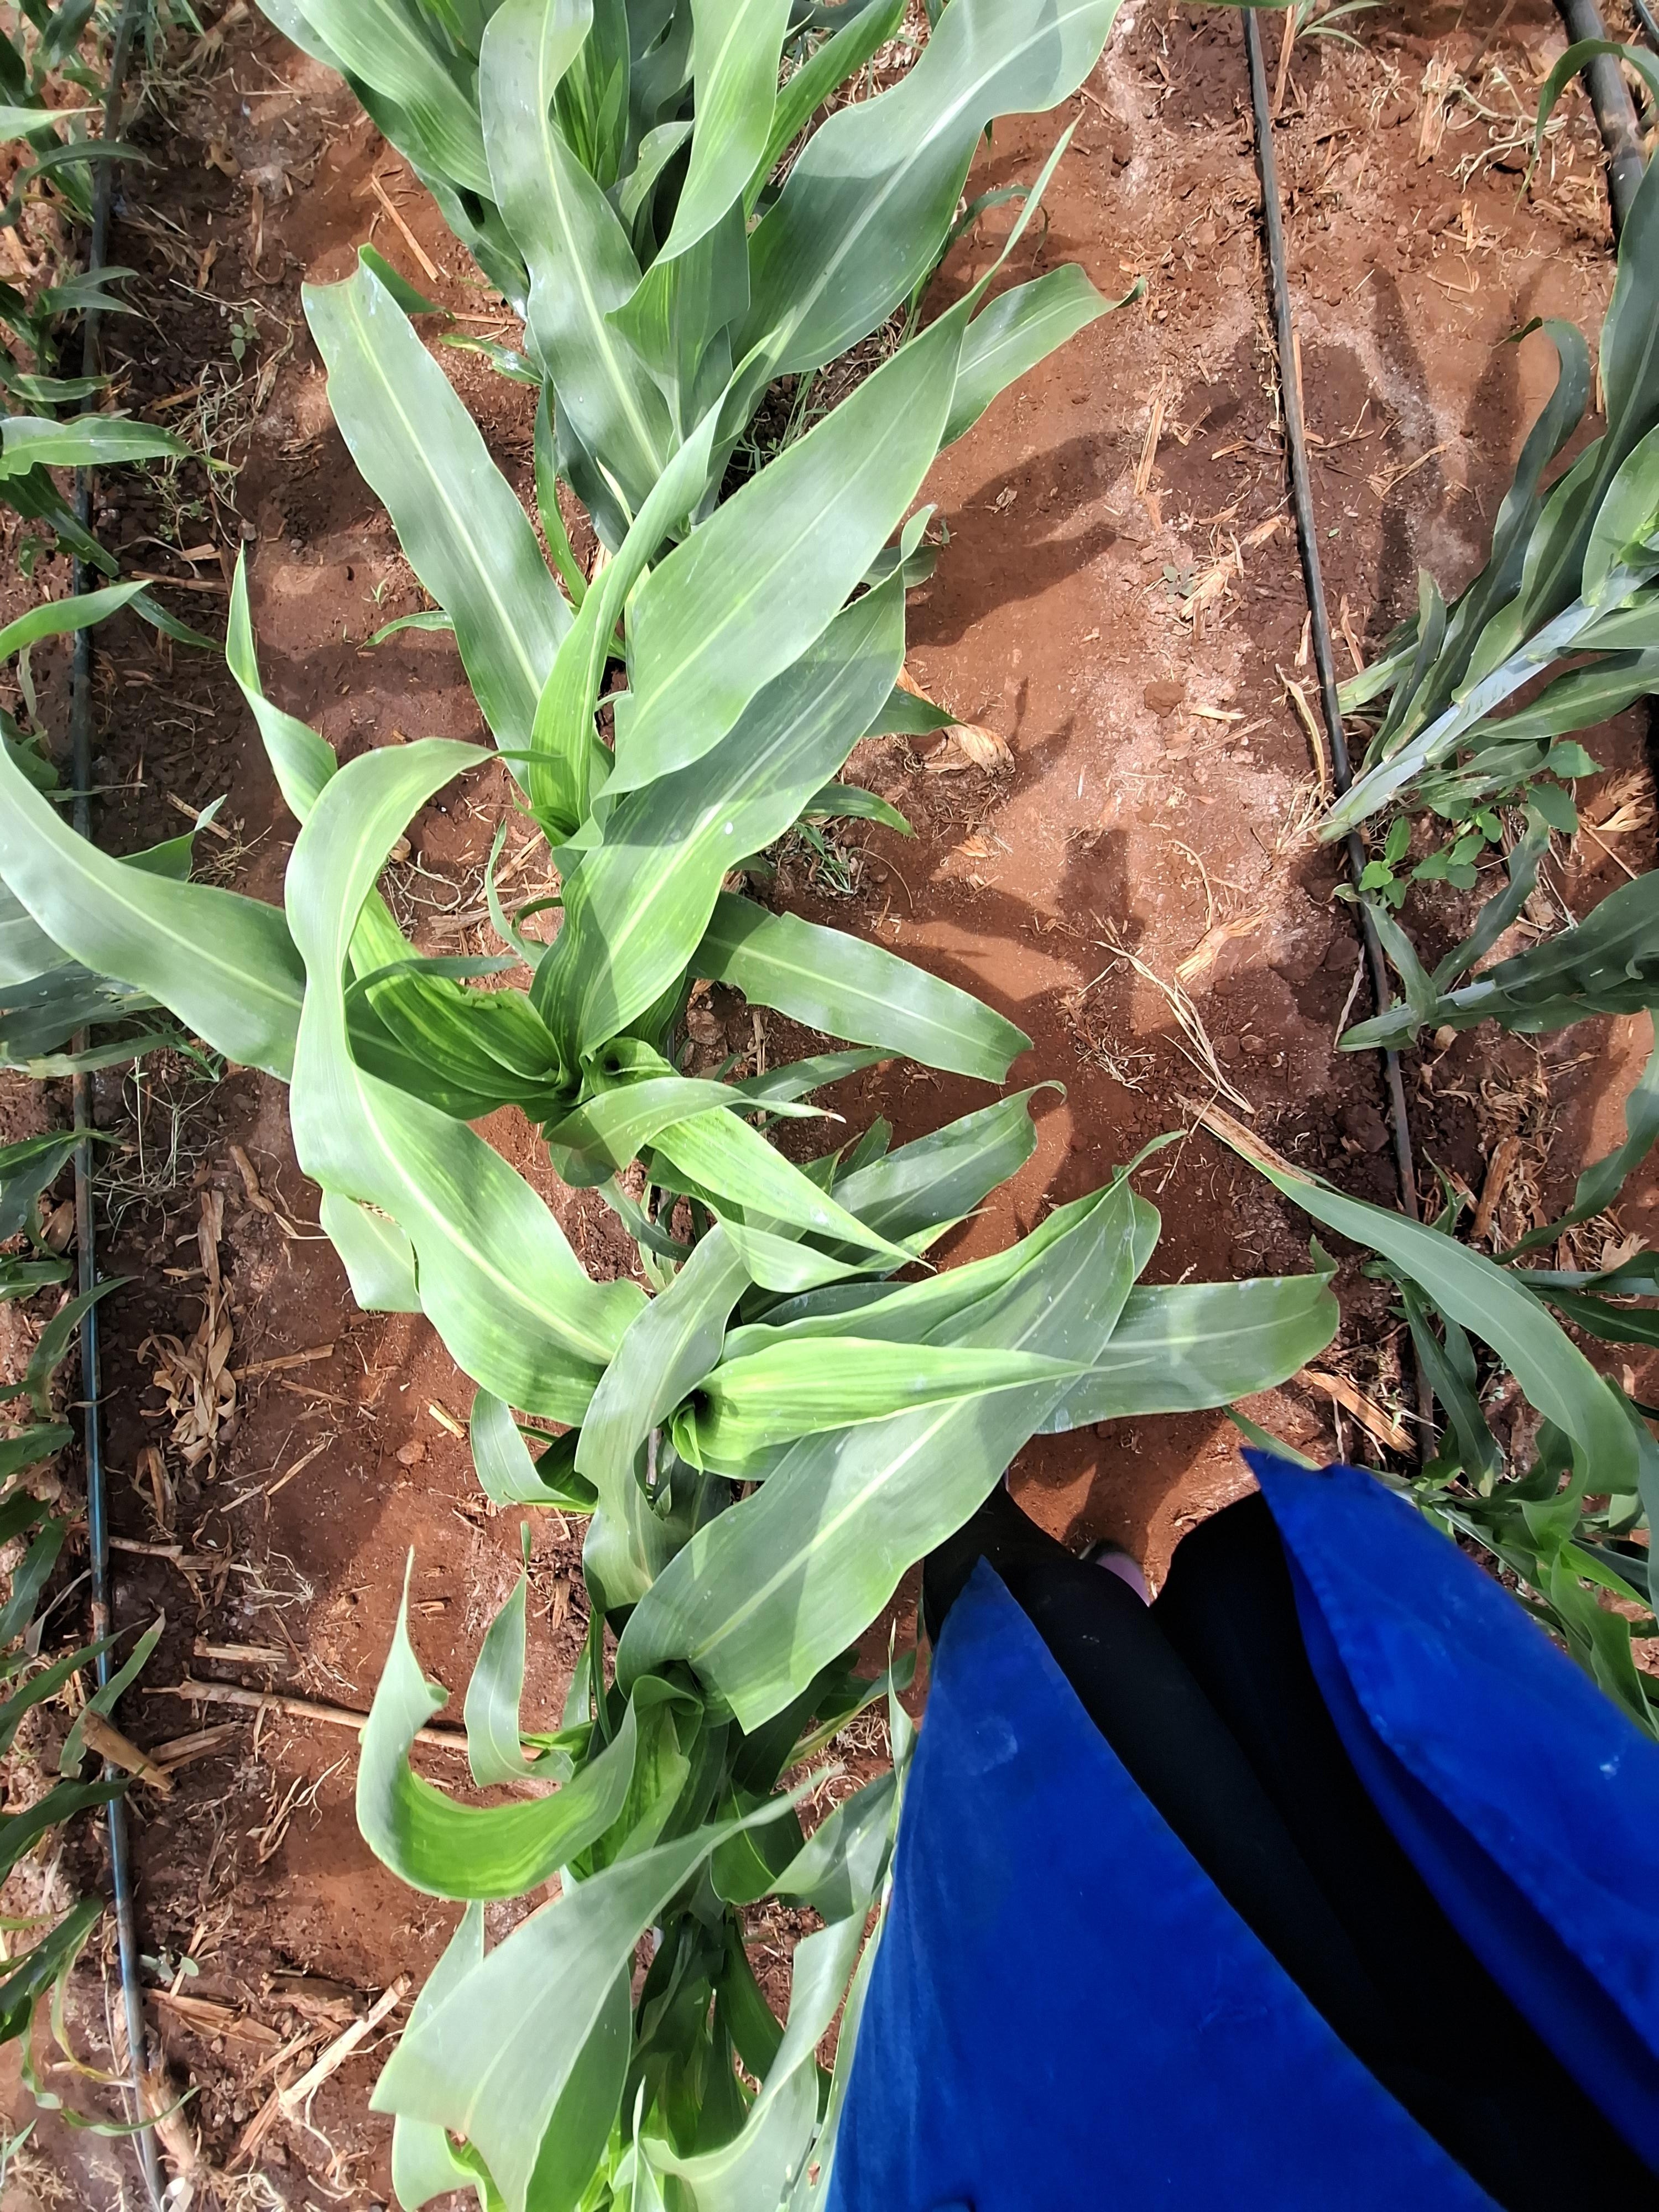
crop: sorghum
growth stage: vegetative
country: Kenya
